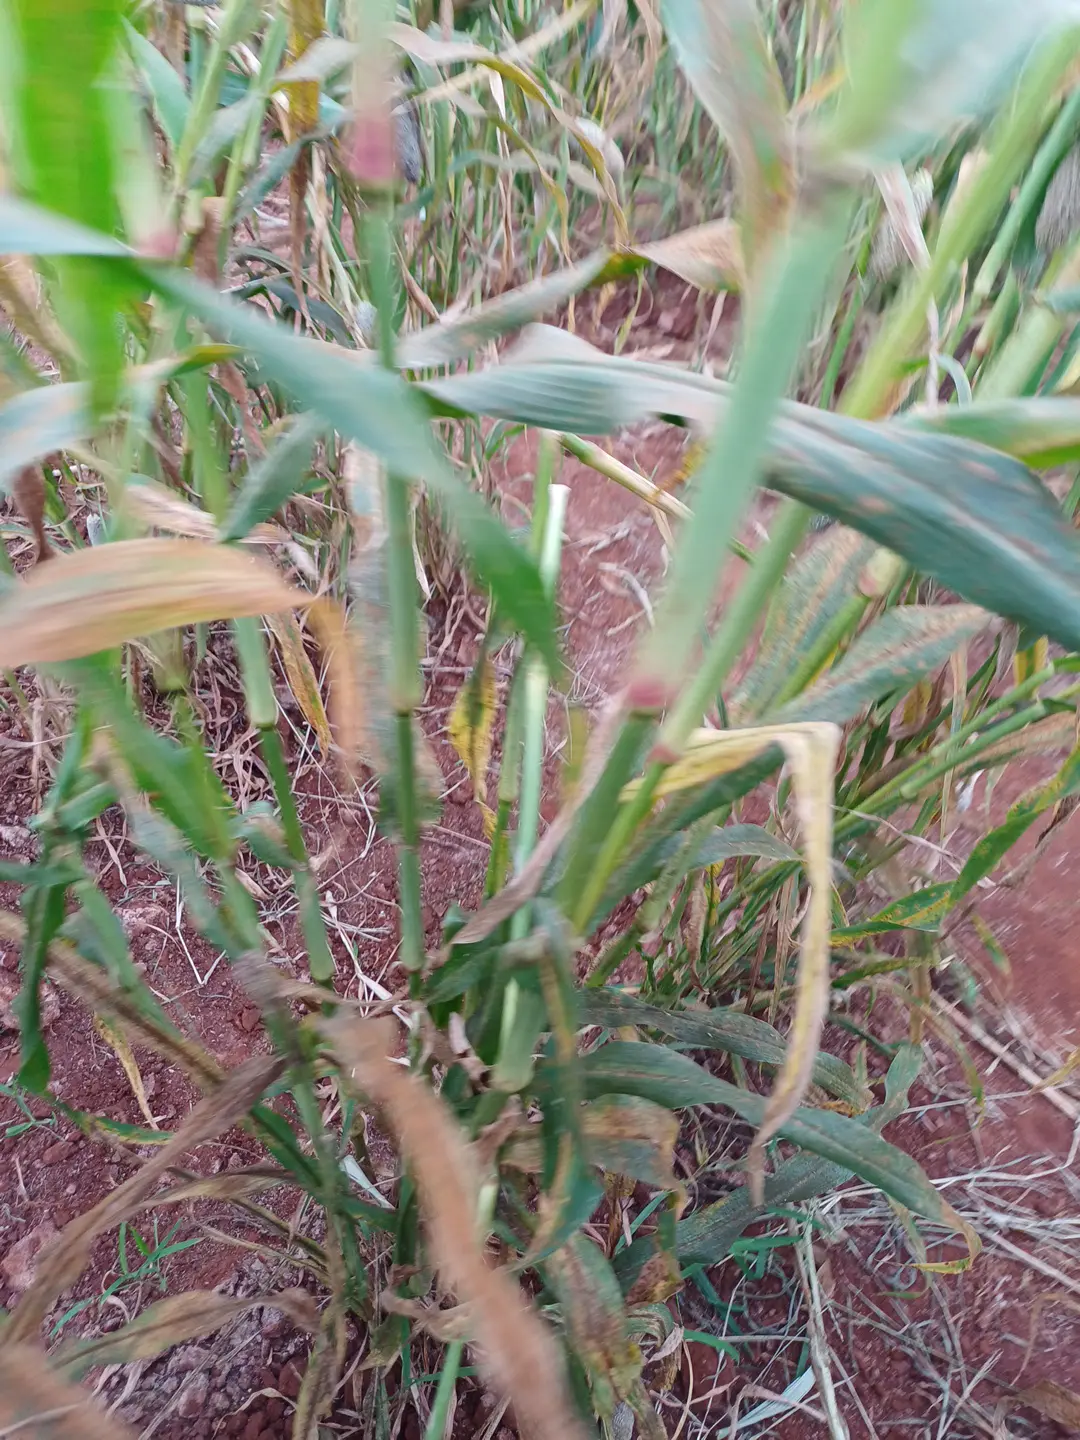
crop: pearl millet
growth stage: filling grain
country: Kenya
